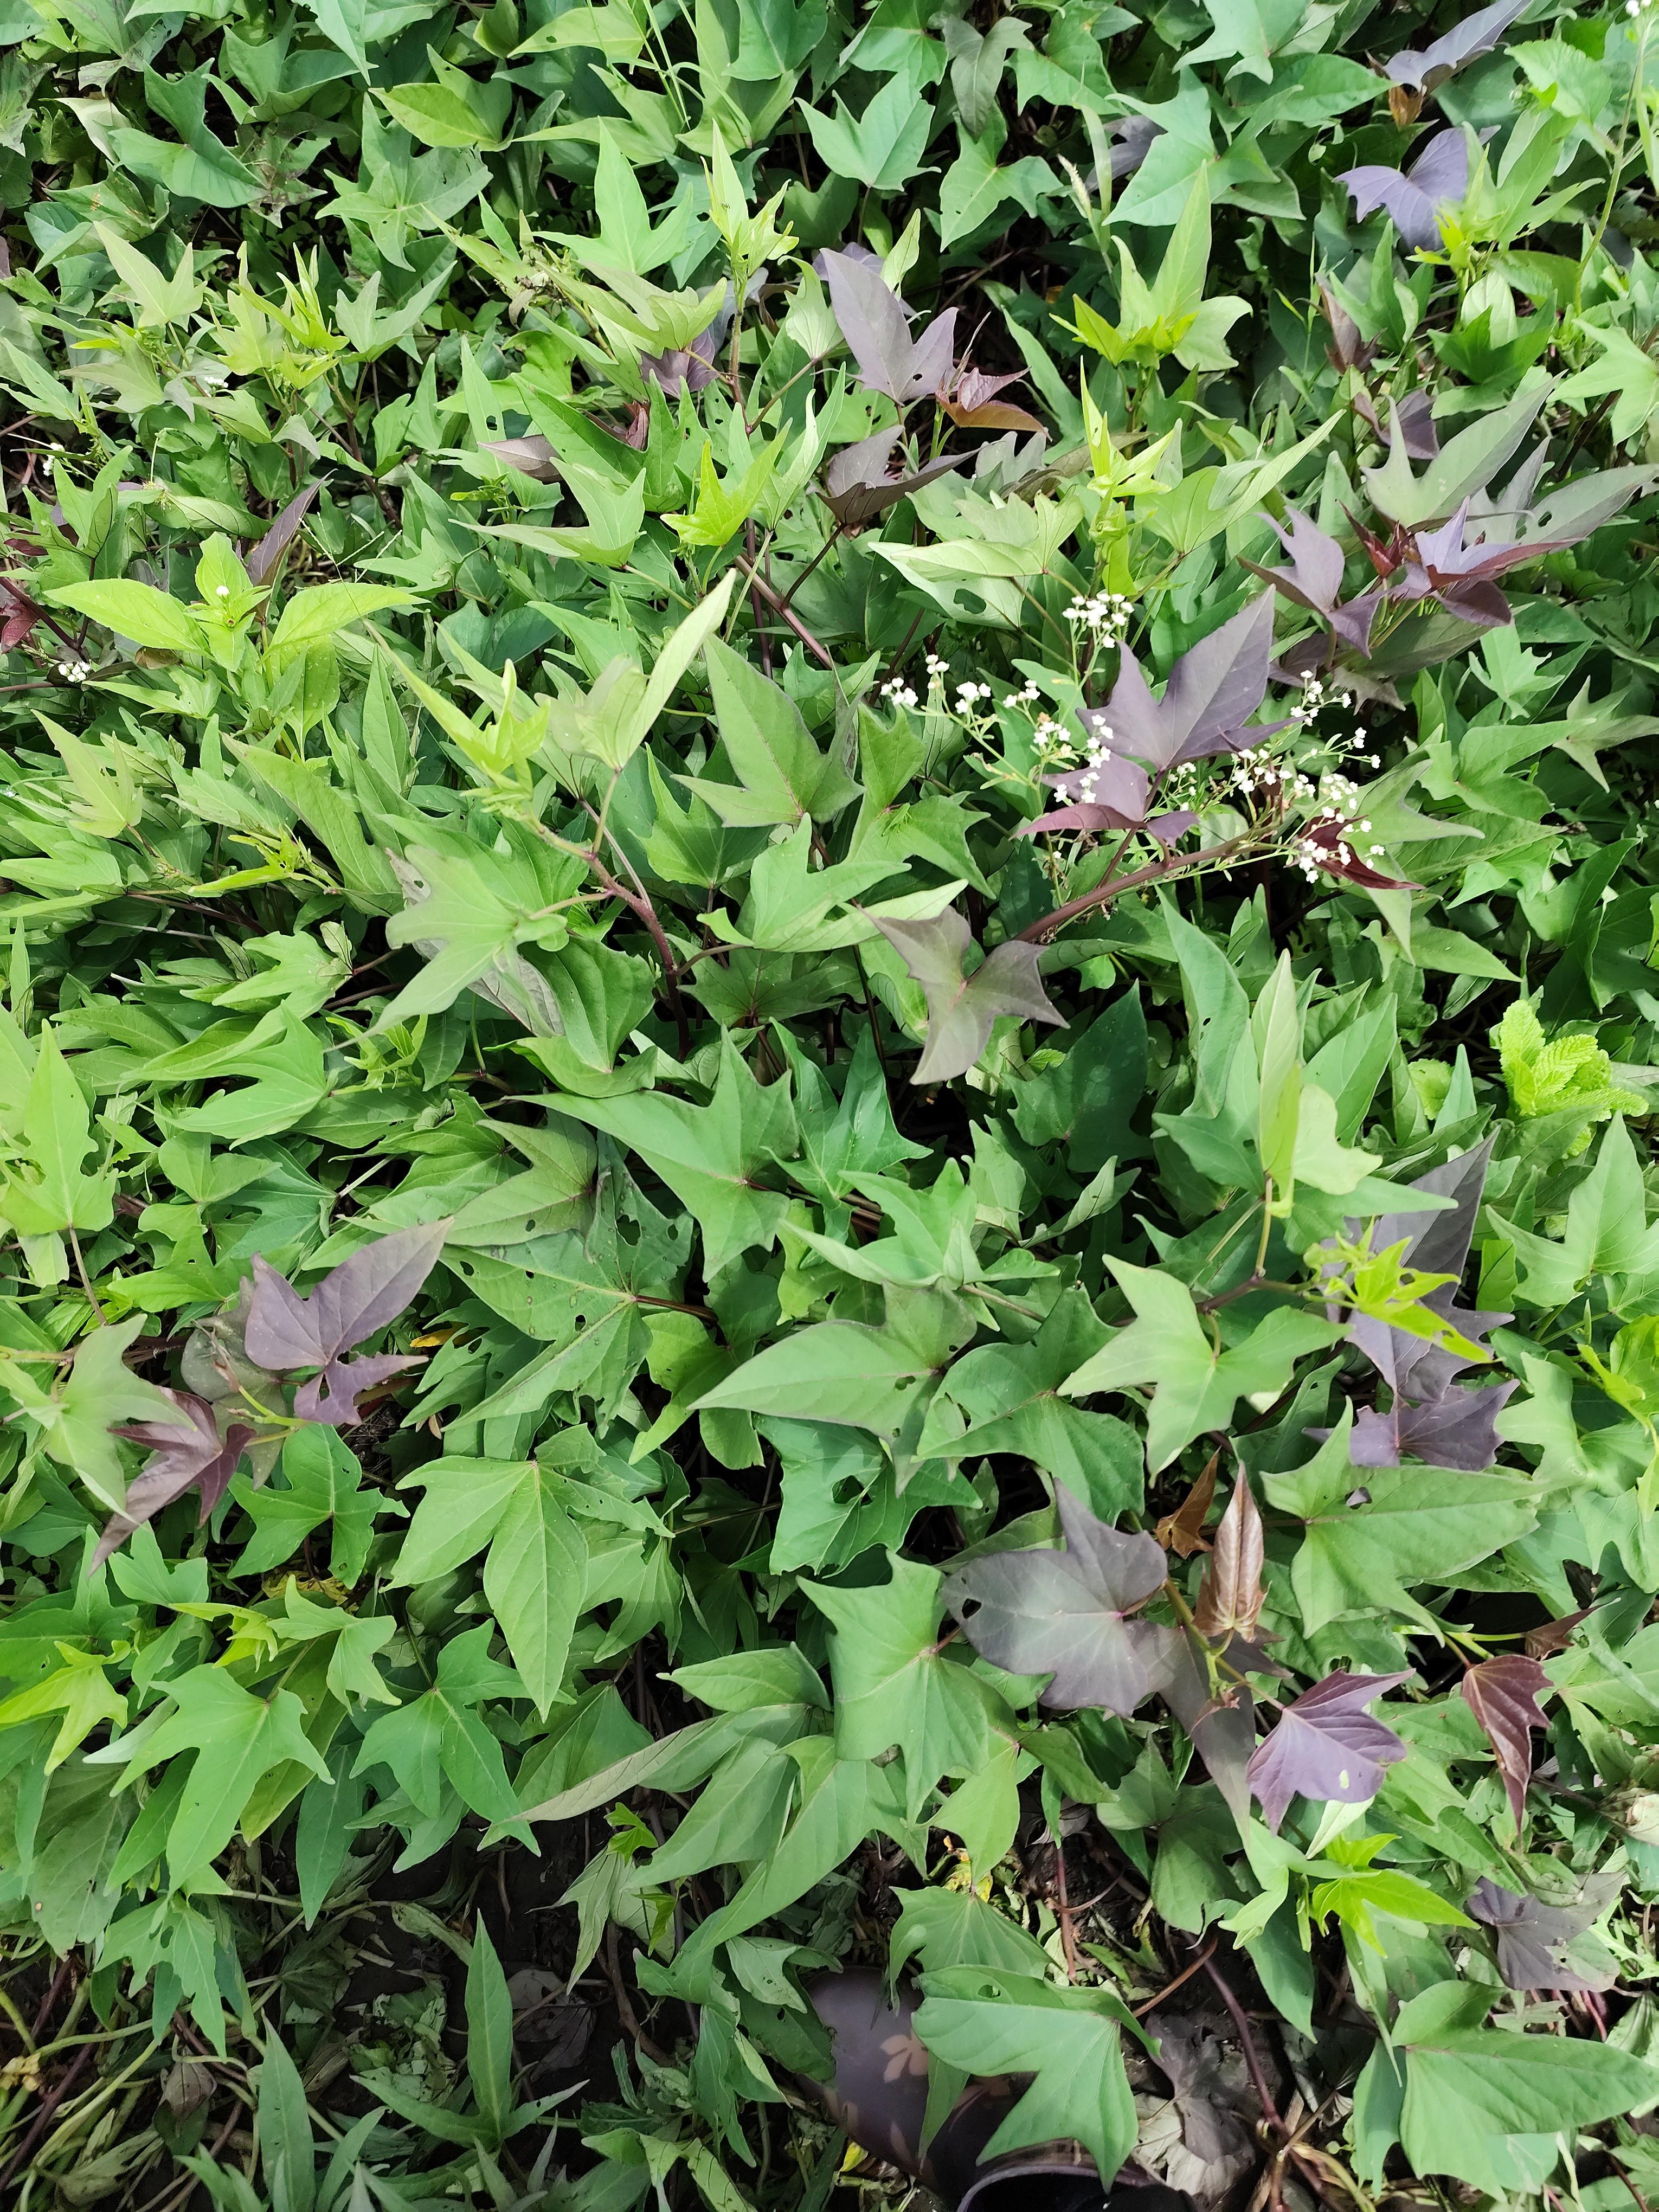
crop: sweet potato
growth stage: vegetative
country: Tanzania
